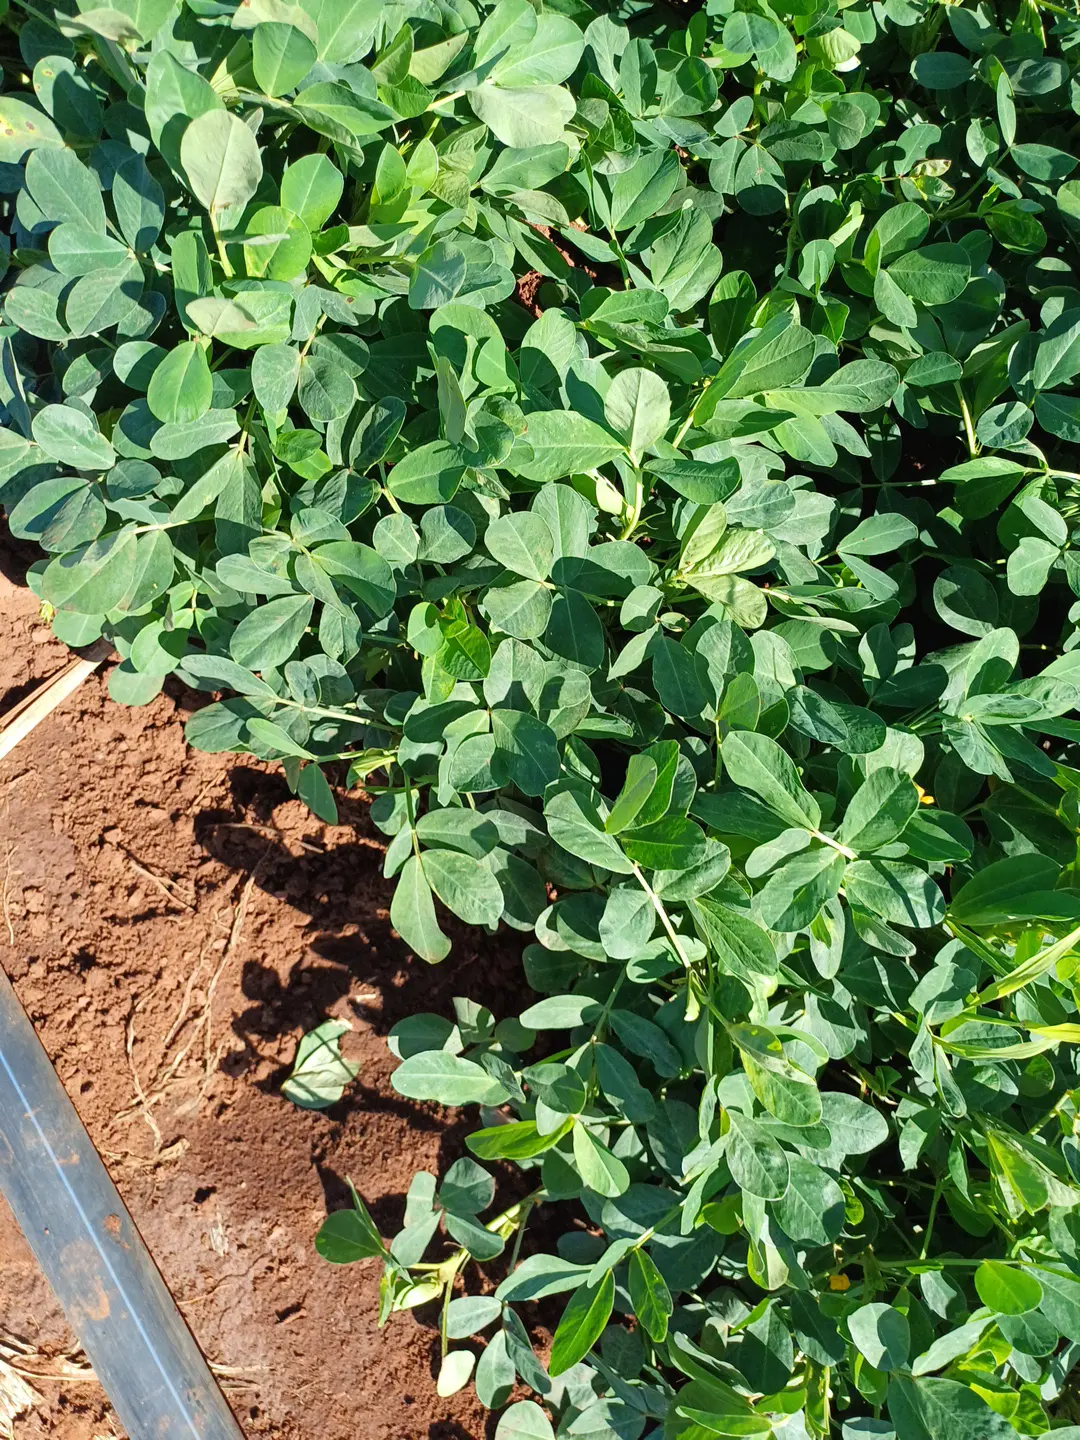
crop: groundnut
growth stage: flowering
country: Kenya
